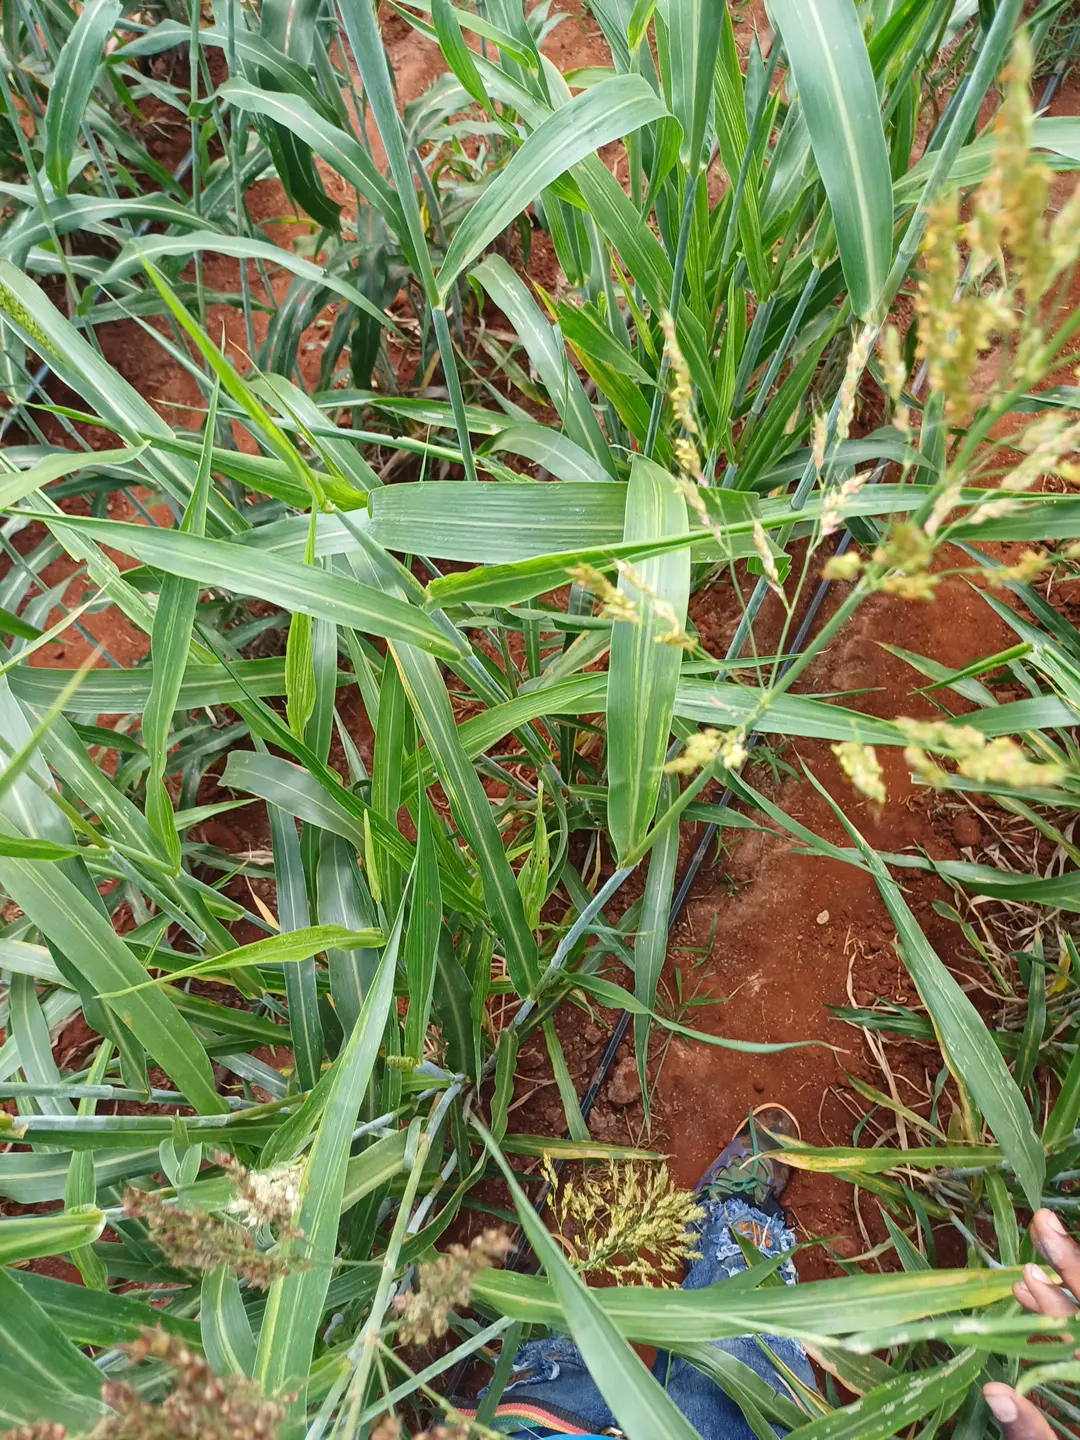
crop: sorghum
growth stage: filling grain
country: Kenya
